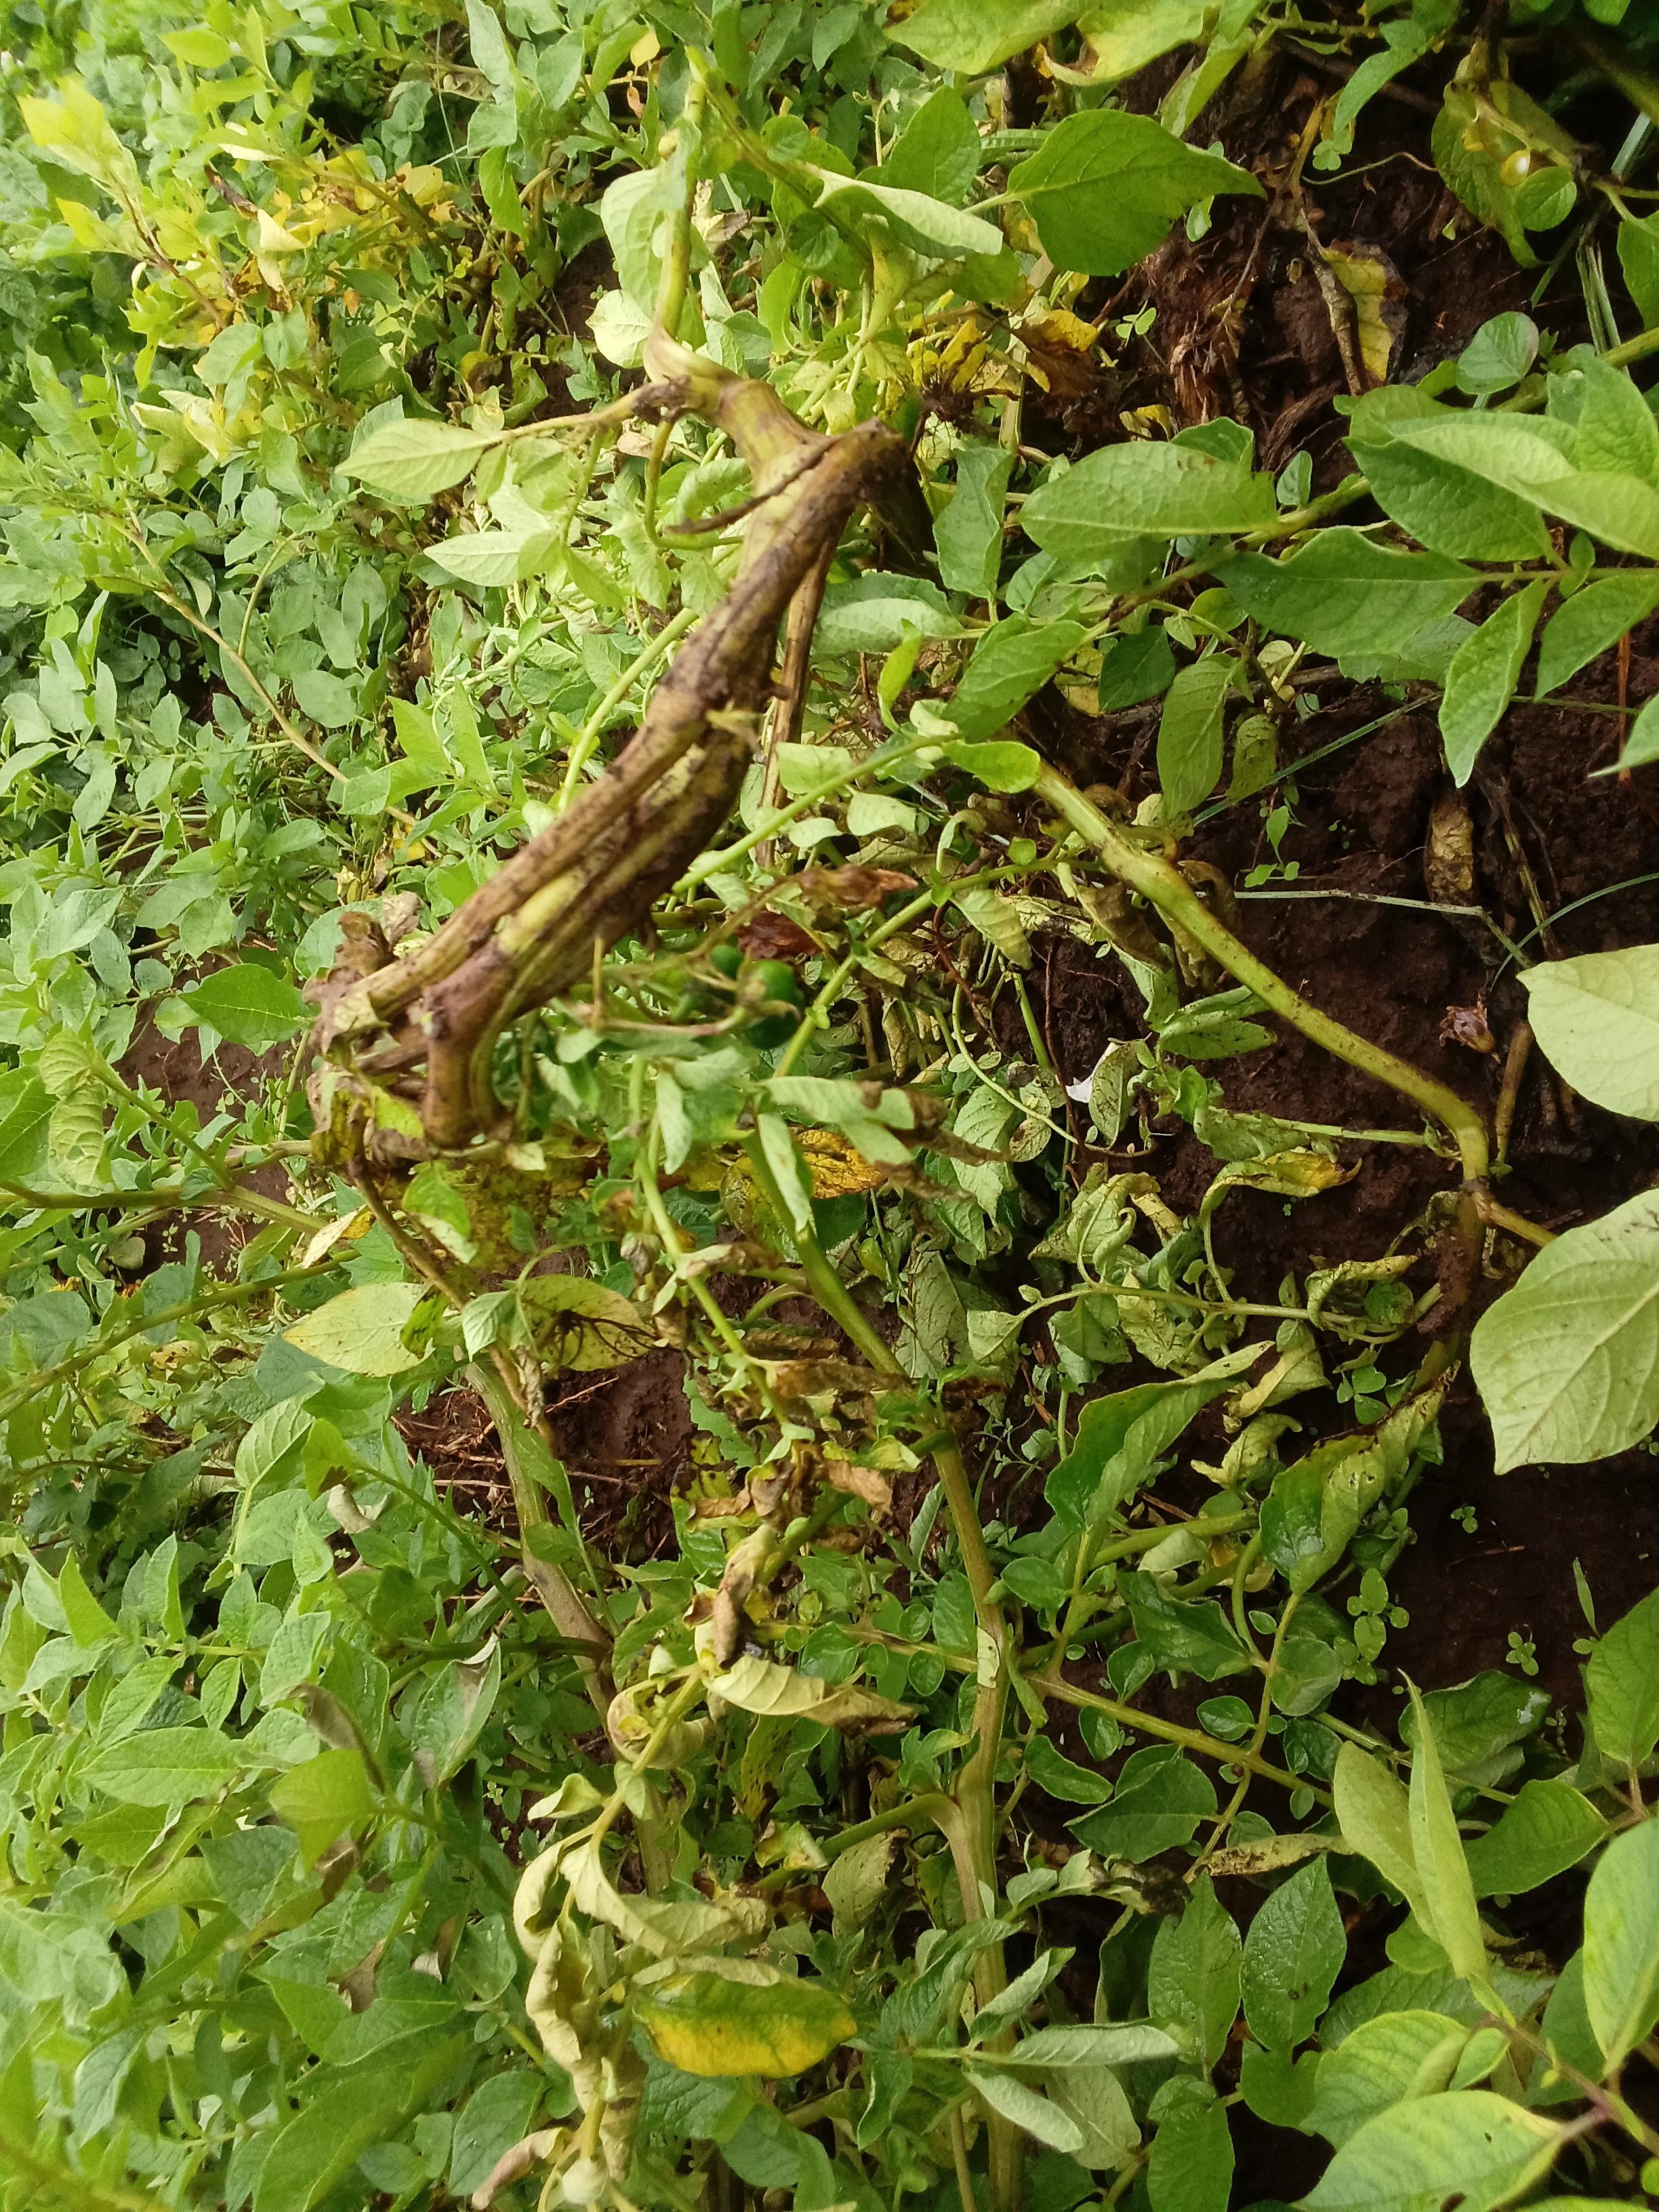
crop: potato
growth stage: vegetative
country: Kenya
